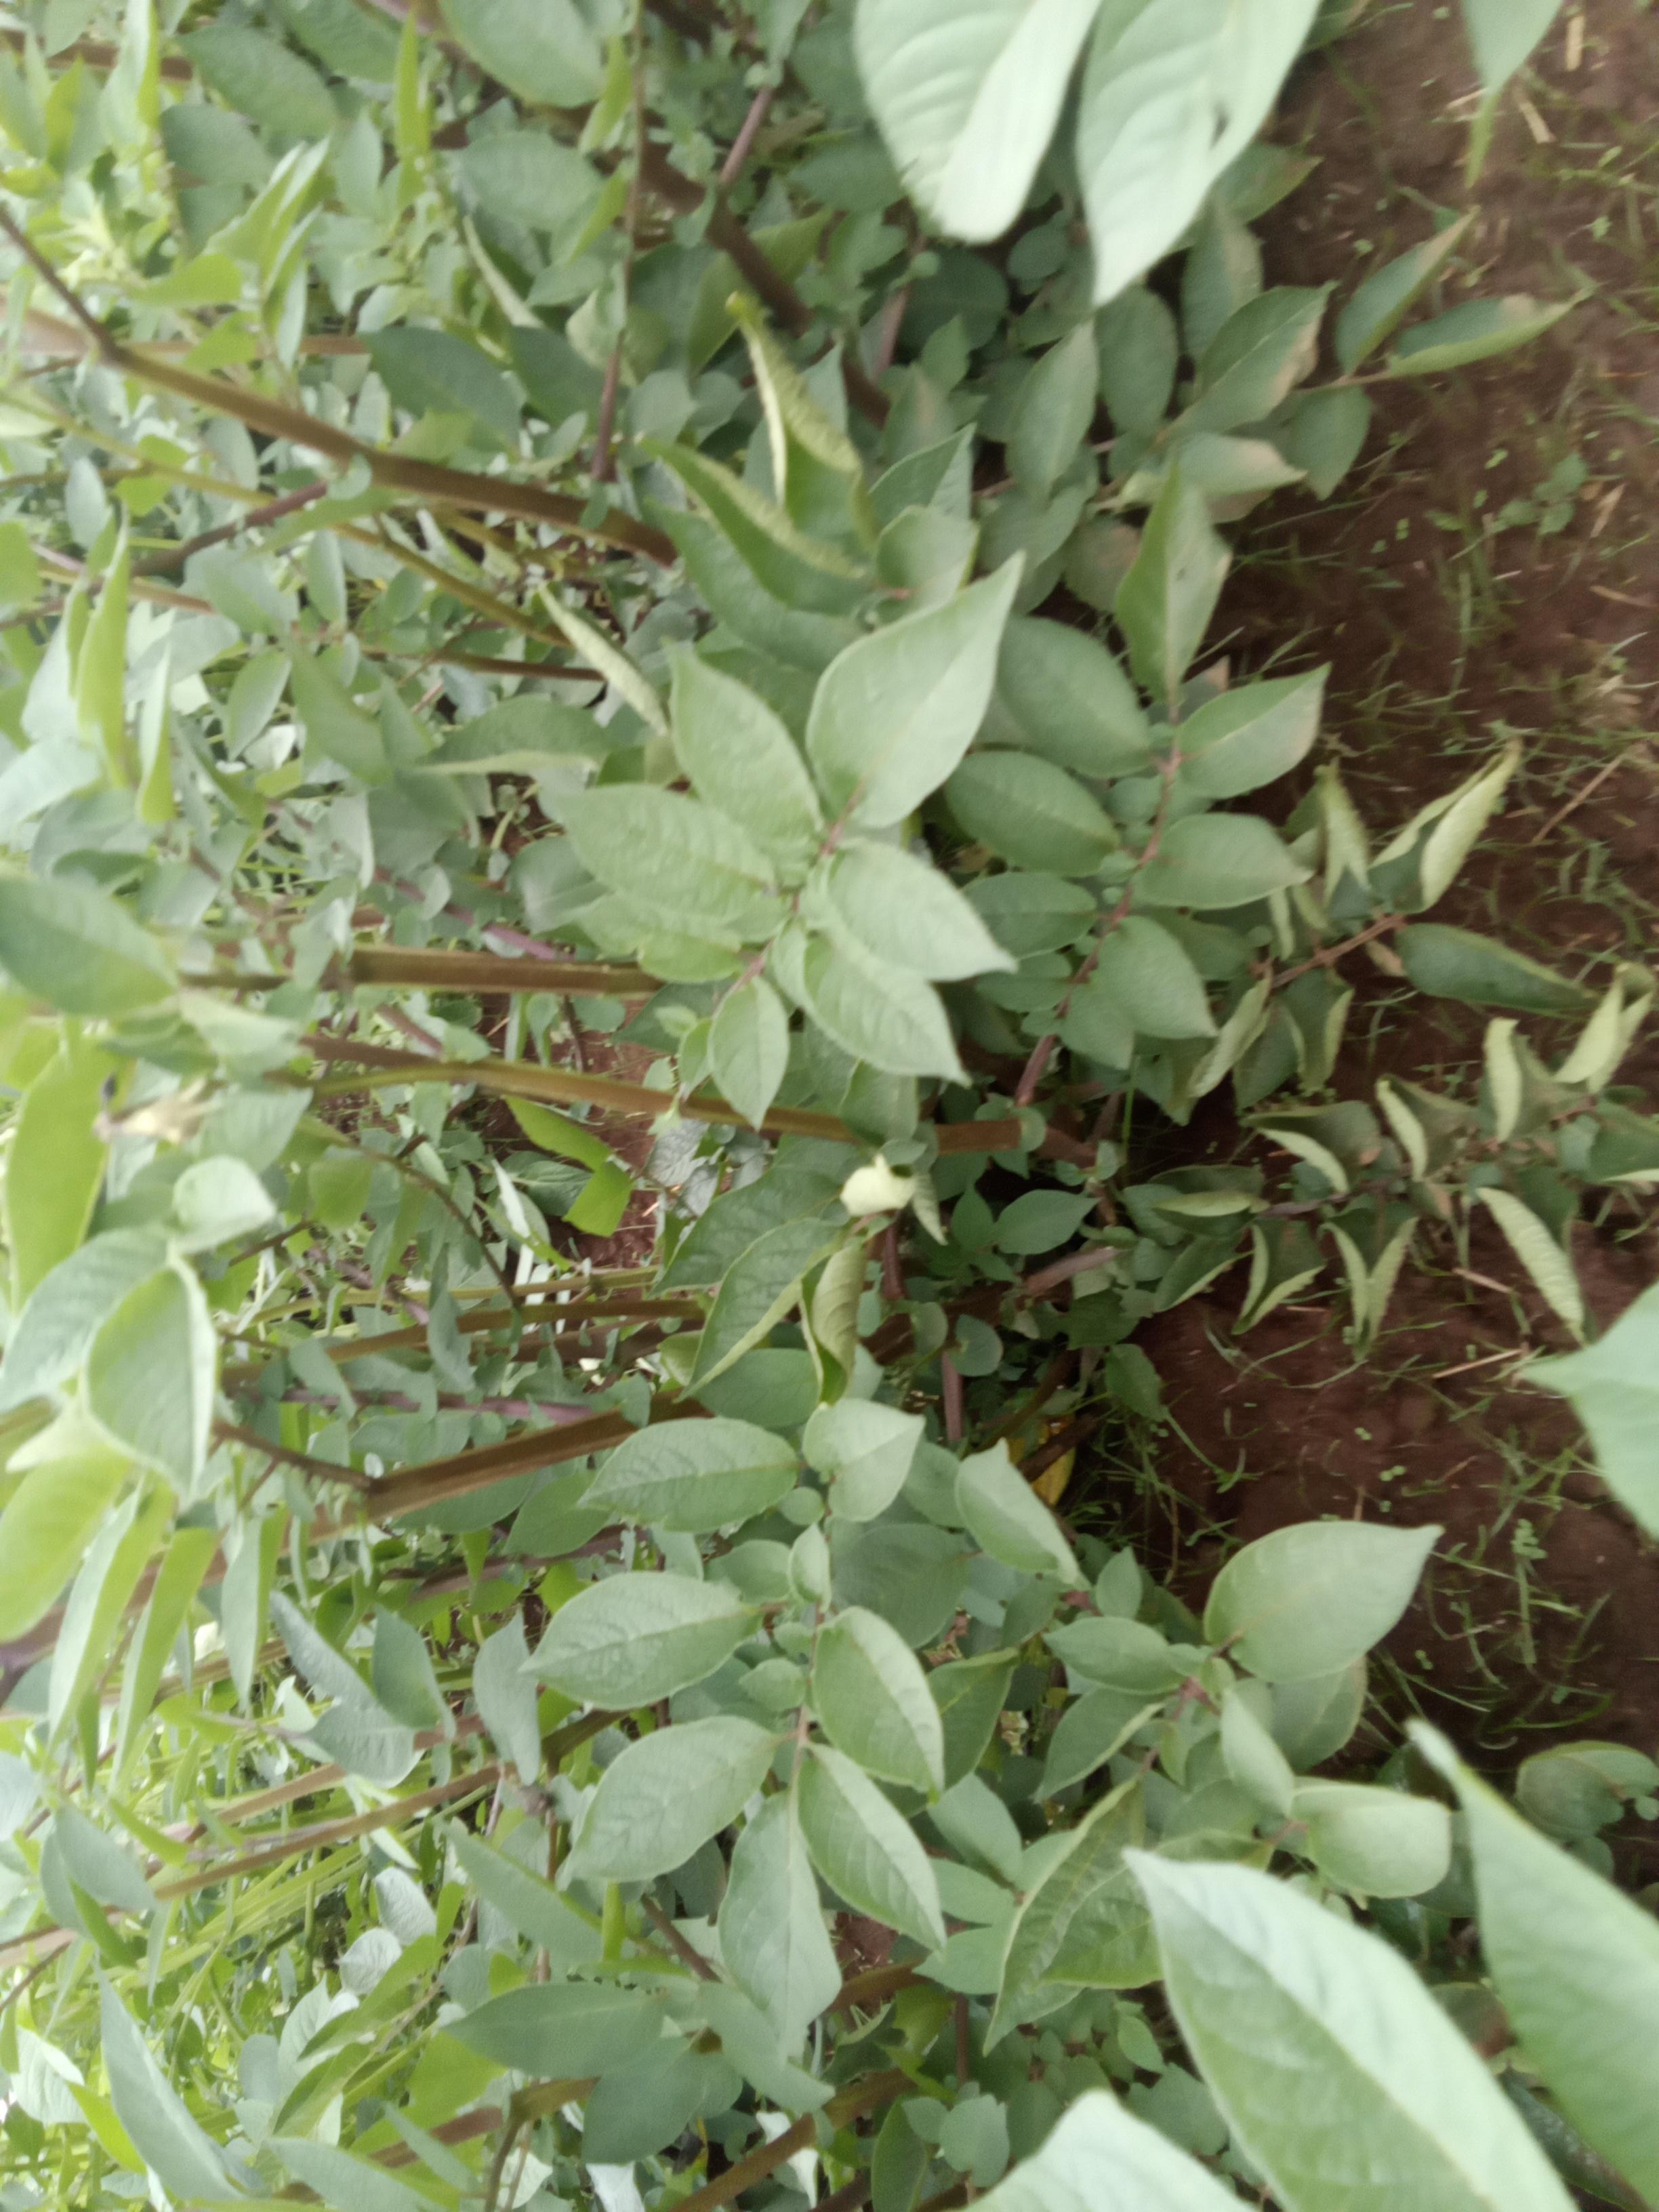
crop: potato
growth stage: flowering
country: Kenya
